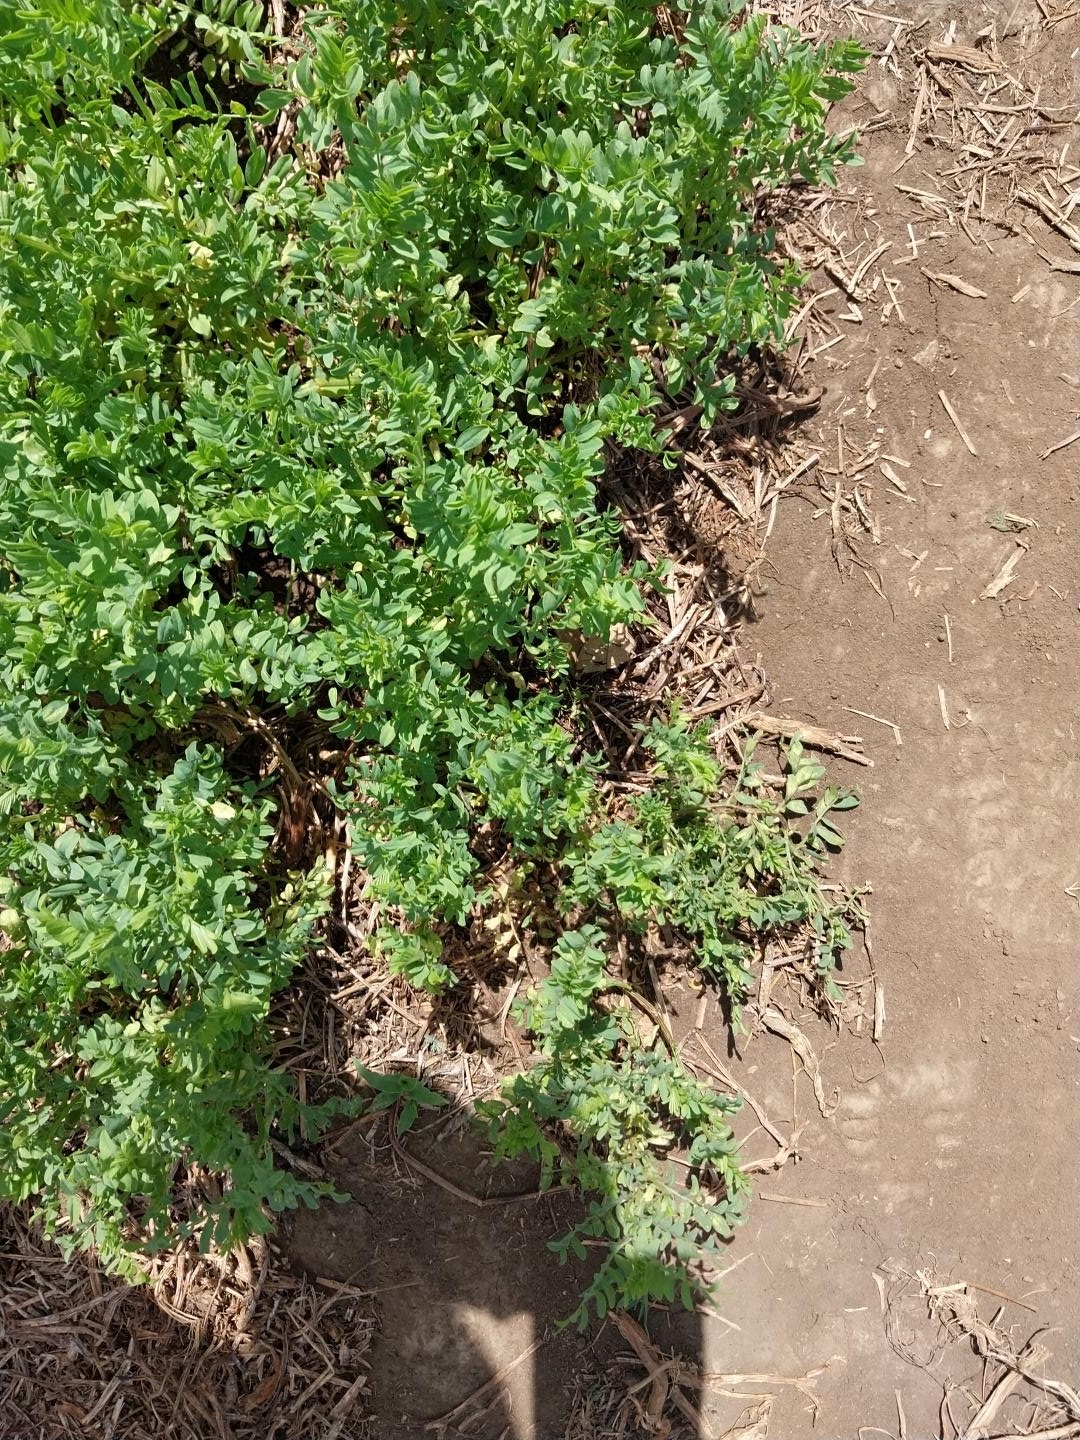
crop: lentil
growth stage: vegetative
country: Tanzania
